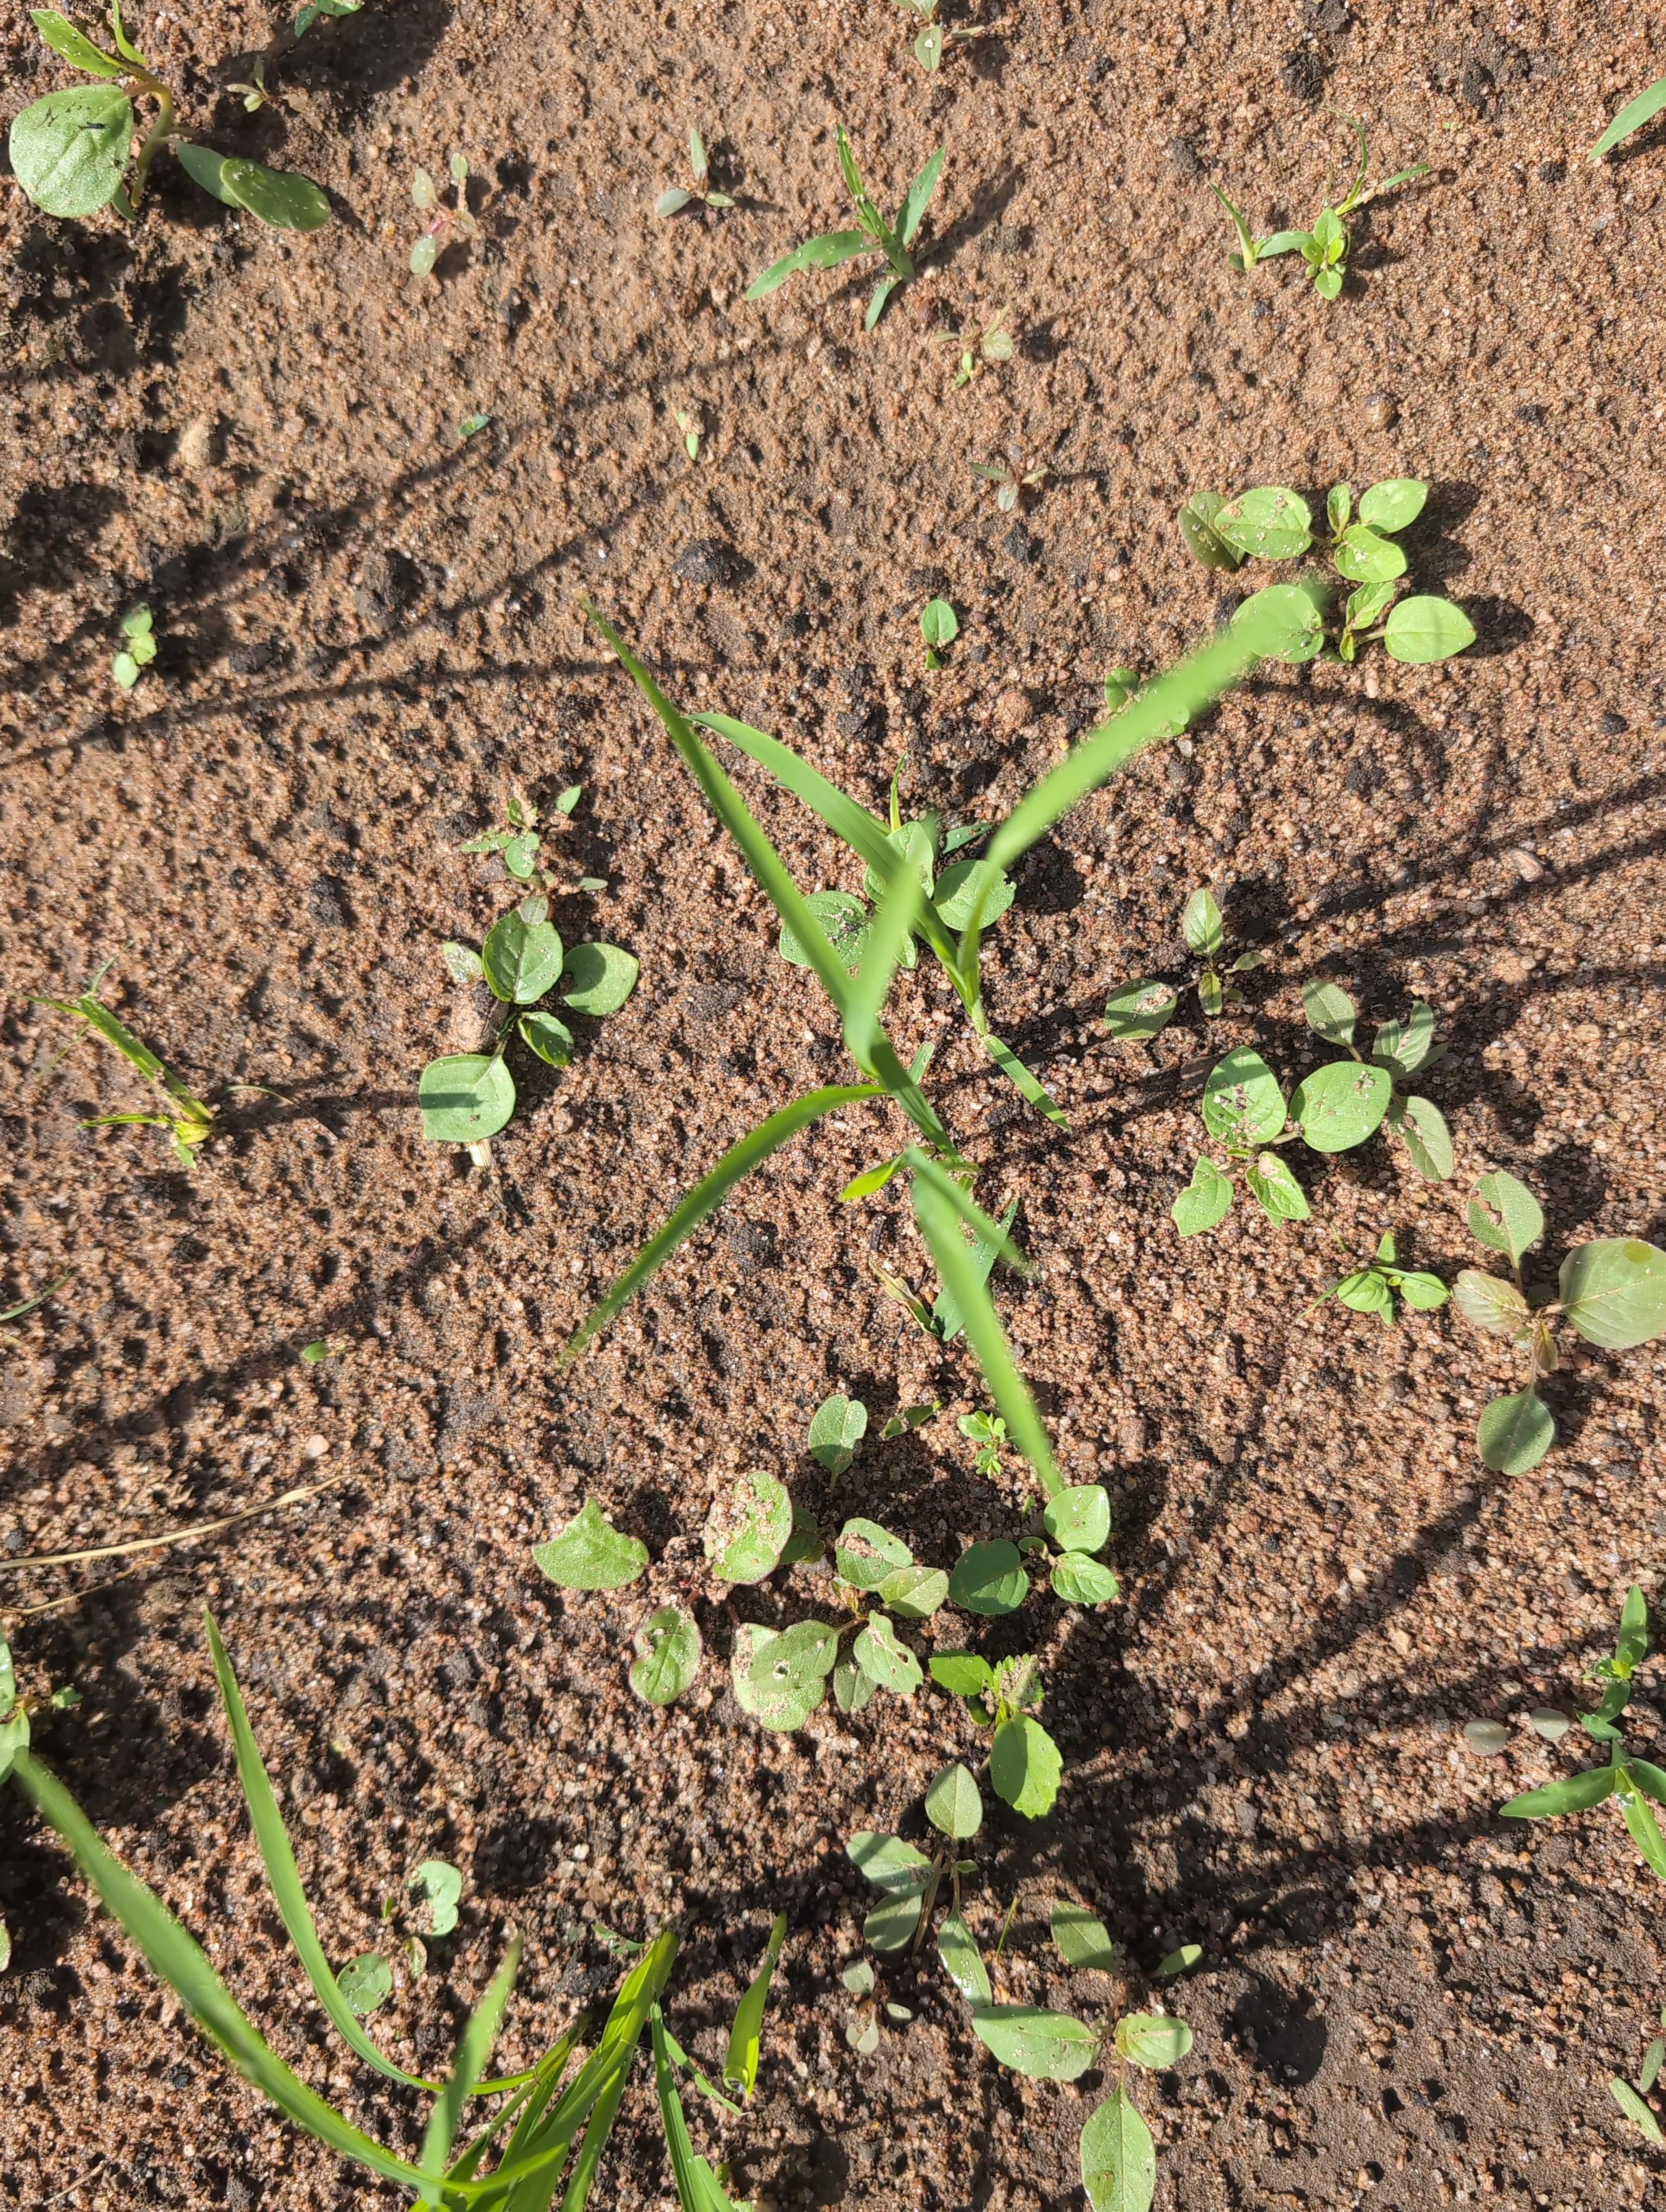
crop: rice
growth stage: establishment seedling
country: Côte d'Ivoire
